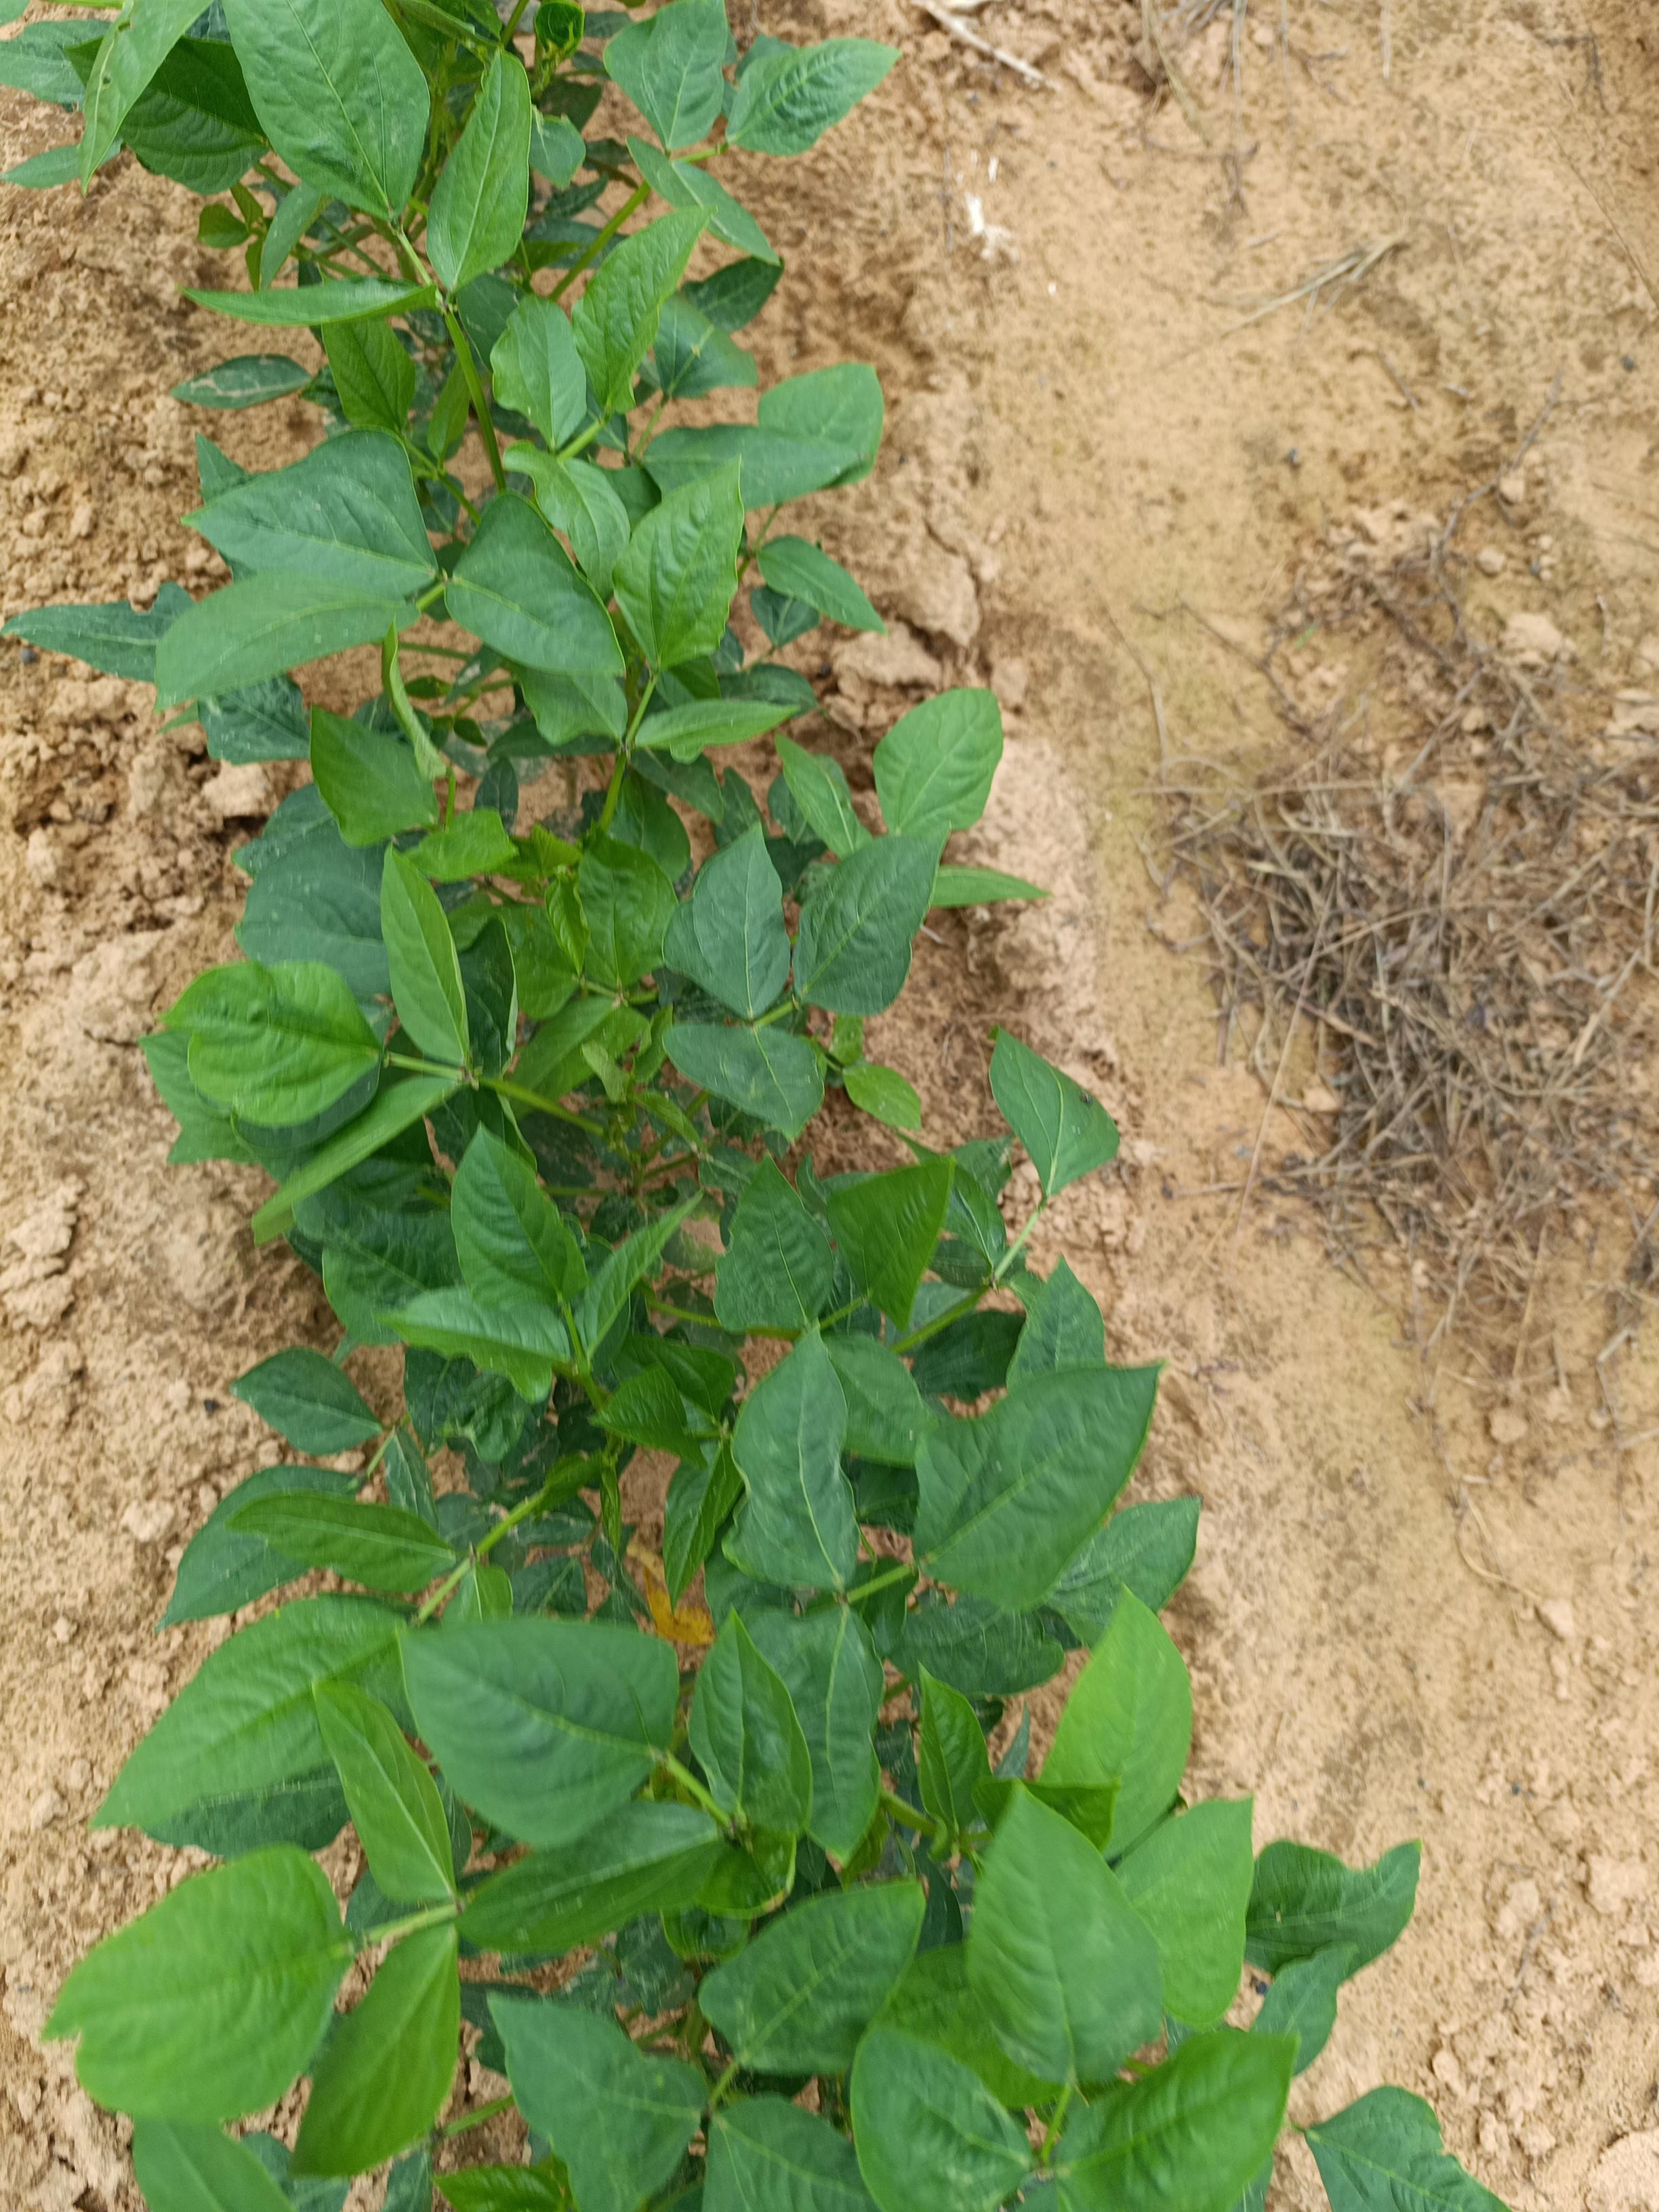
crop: cowpea
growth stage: emergence
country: Nigeria
